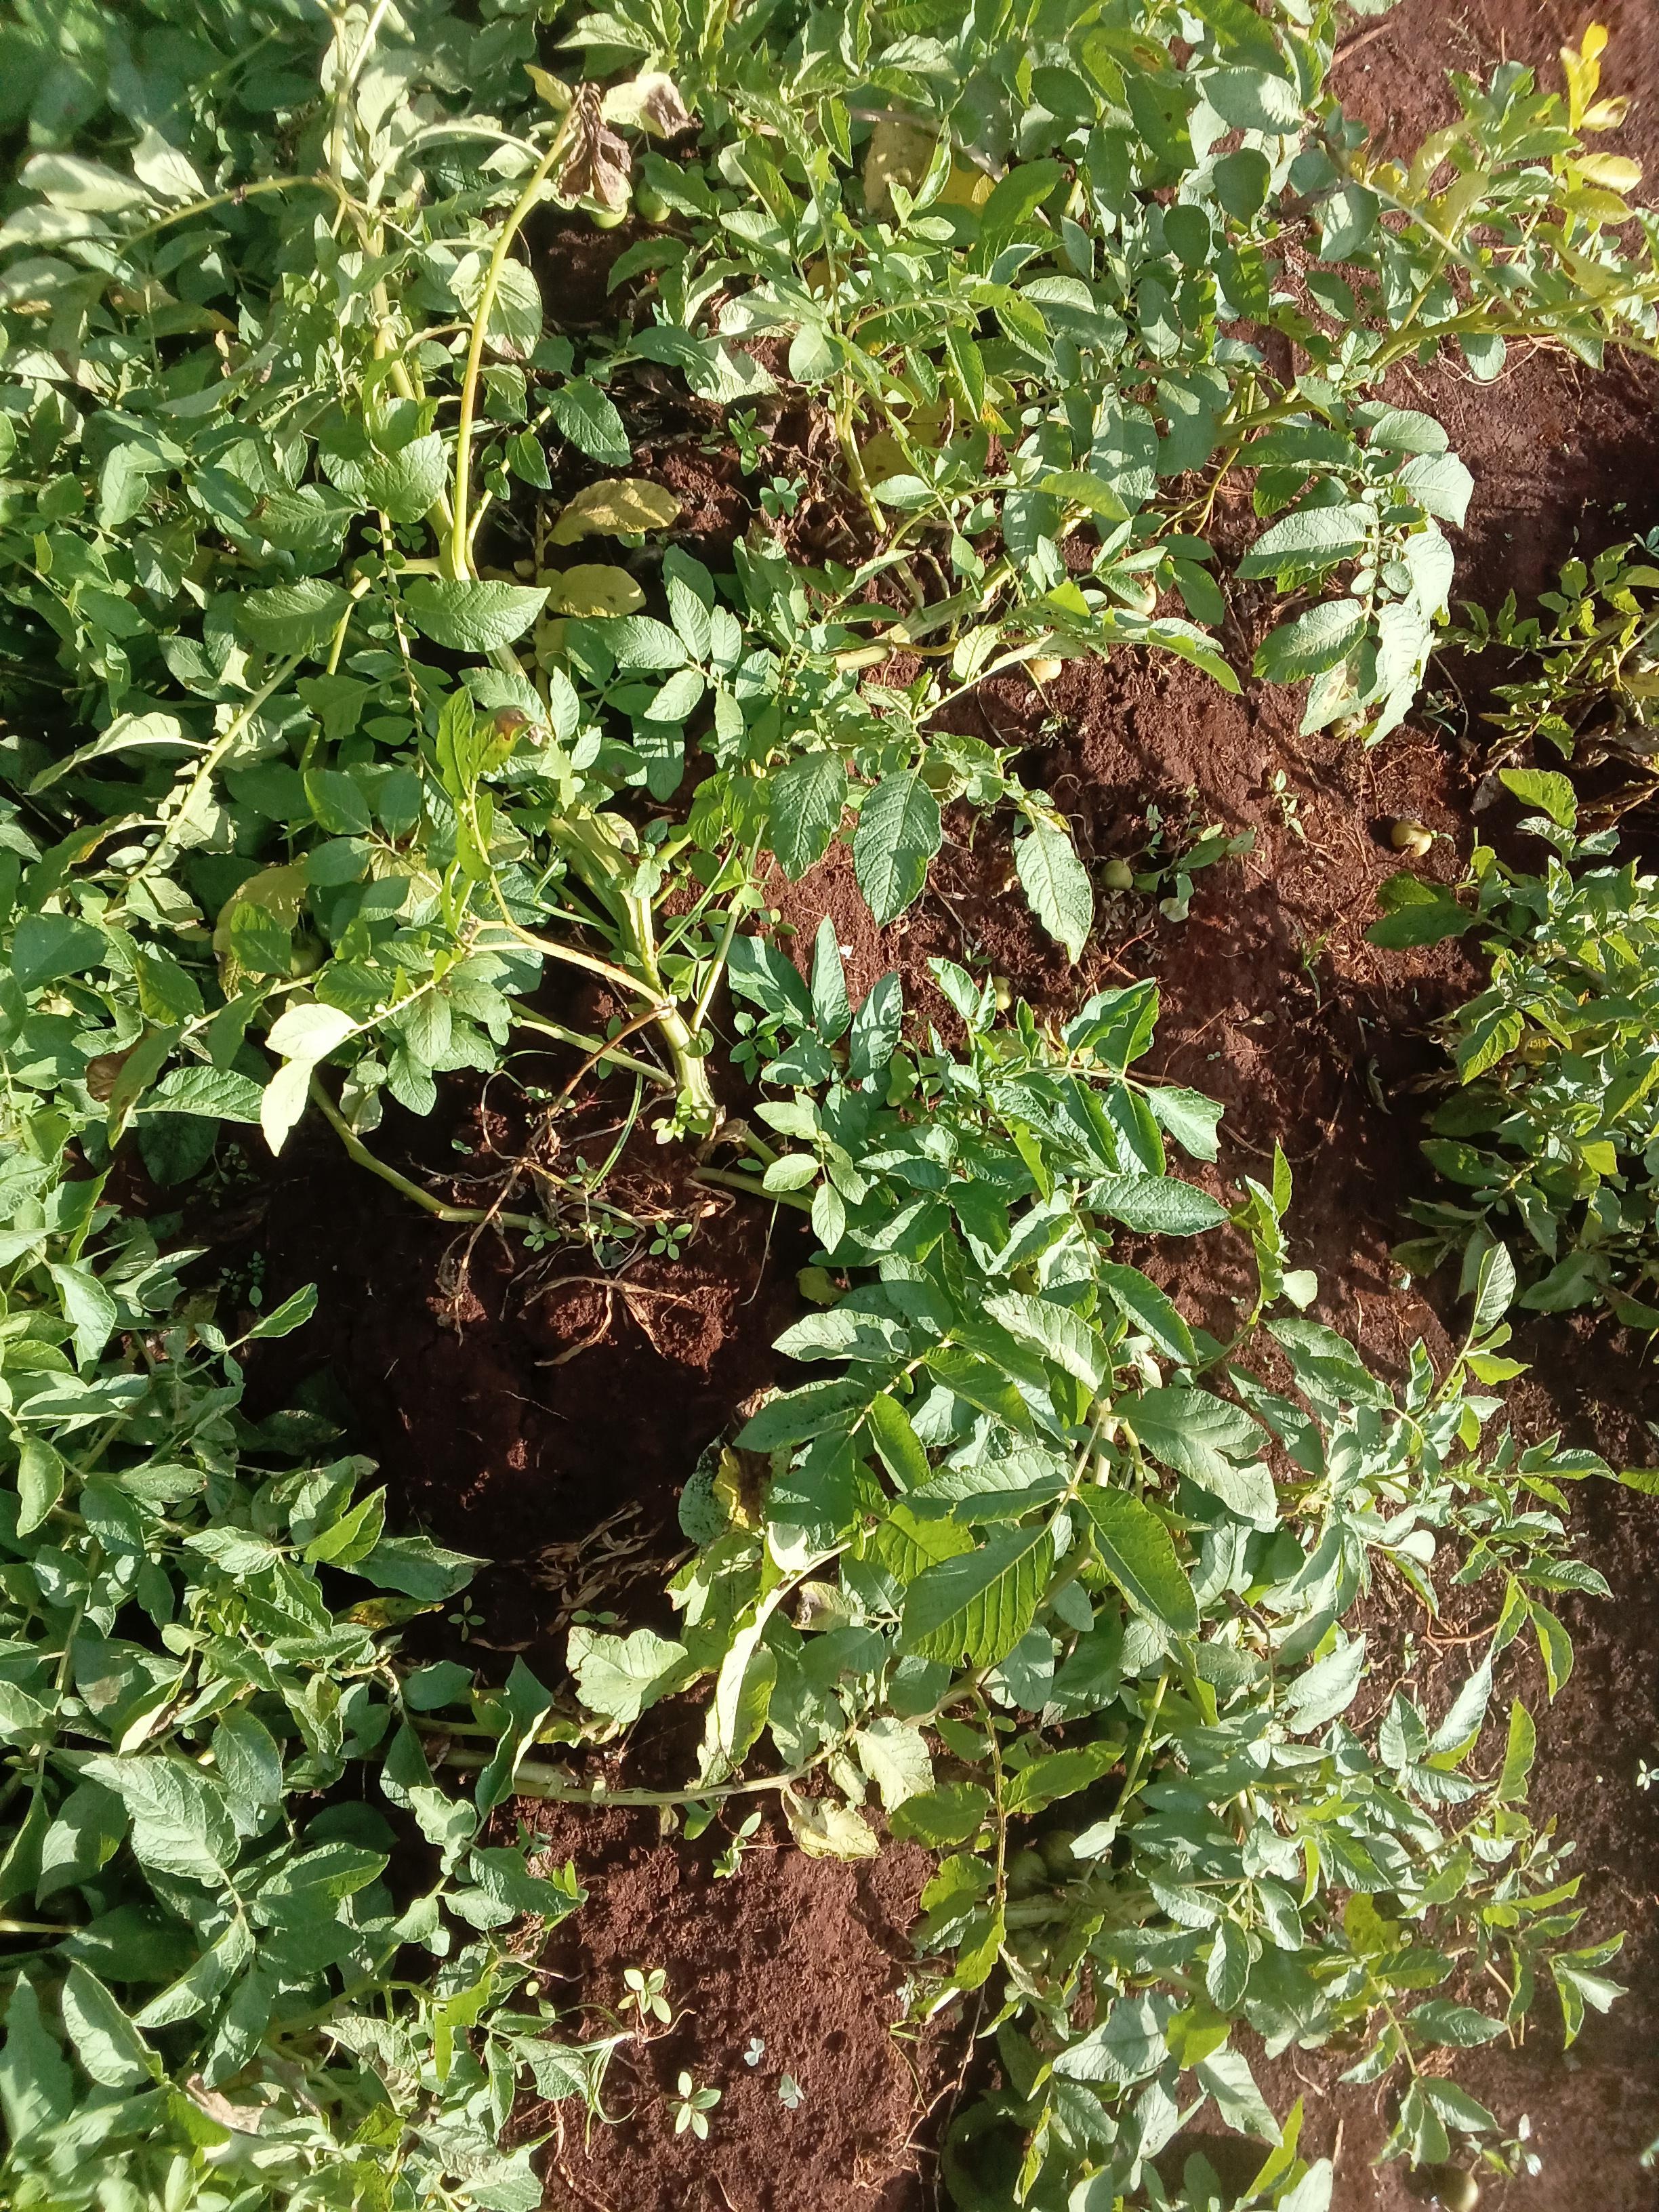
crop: potato
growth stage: harvest maturity
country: Kenya
